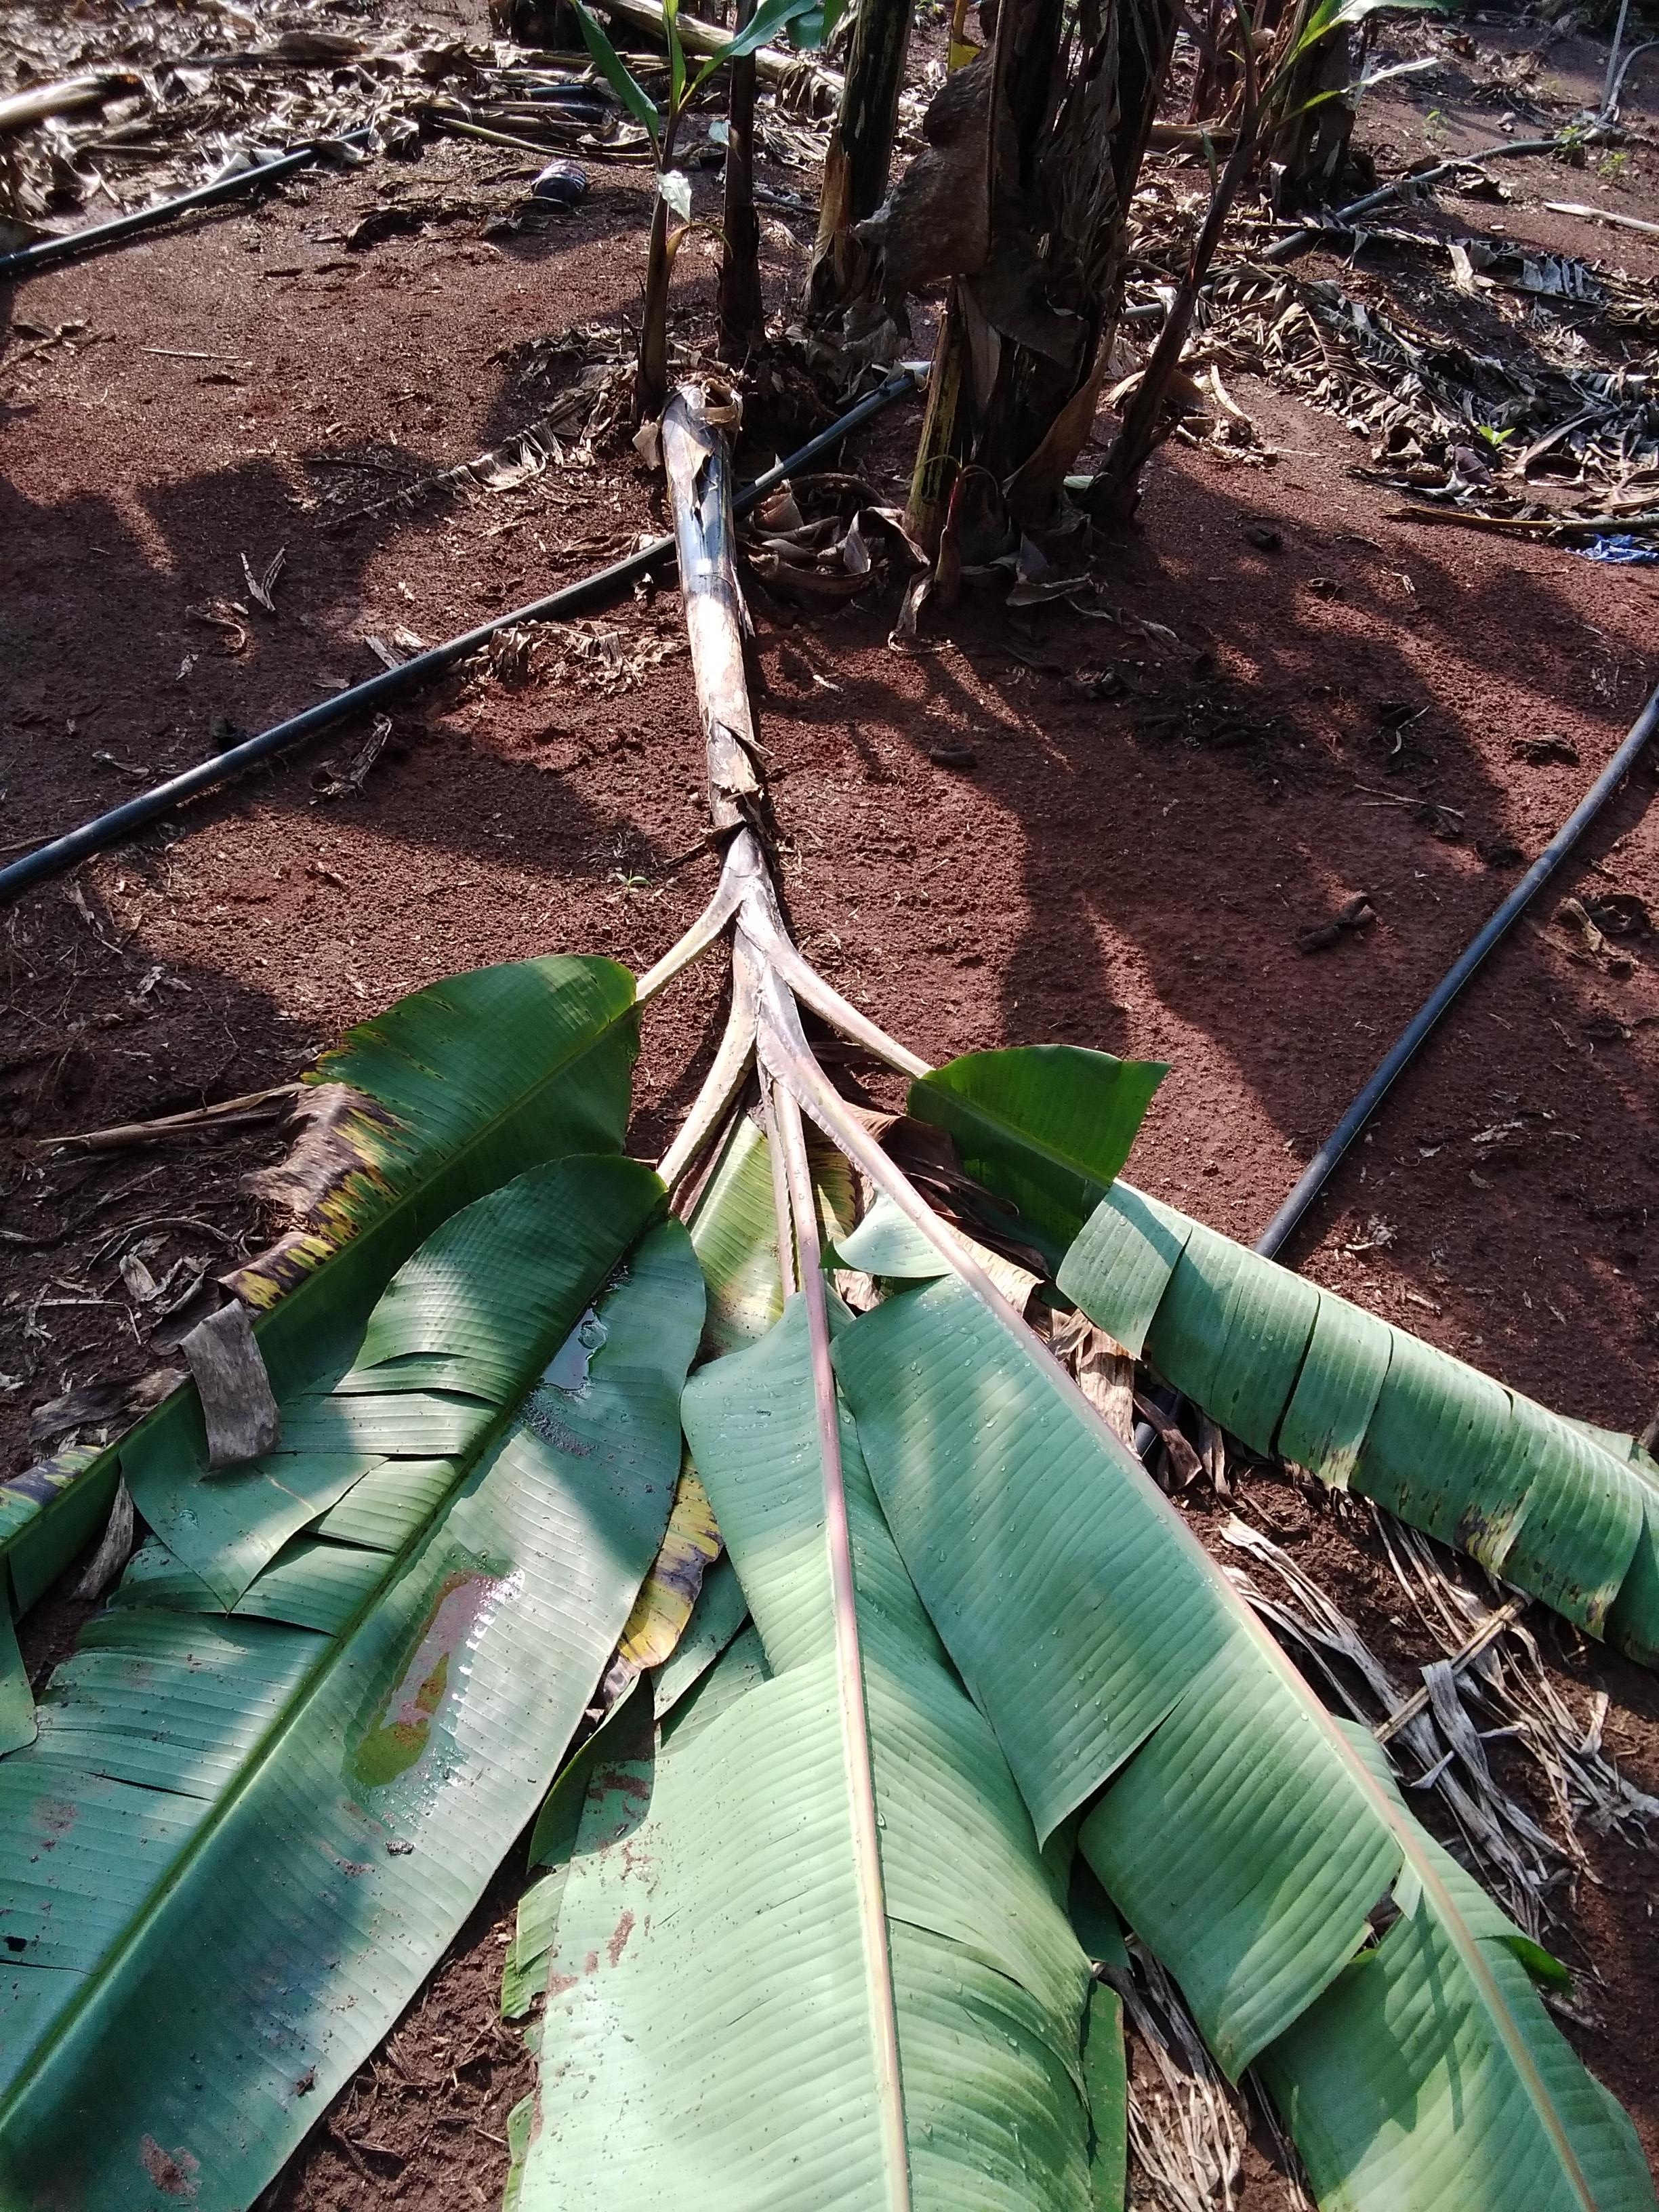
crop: banana
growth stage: vegetative
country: Tanzania
